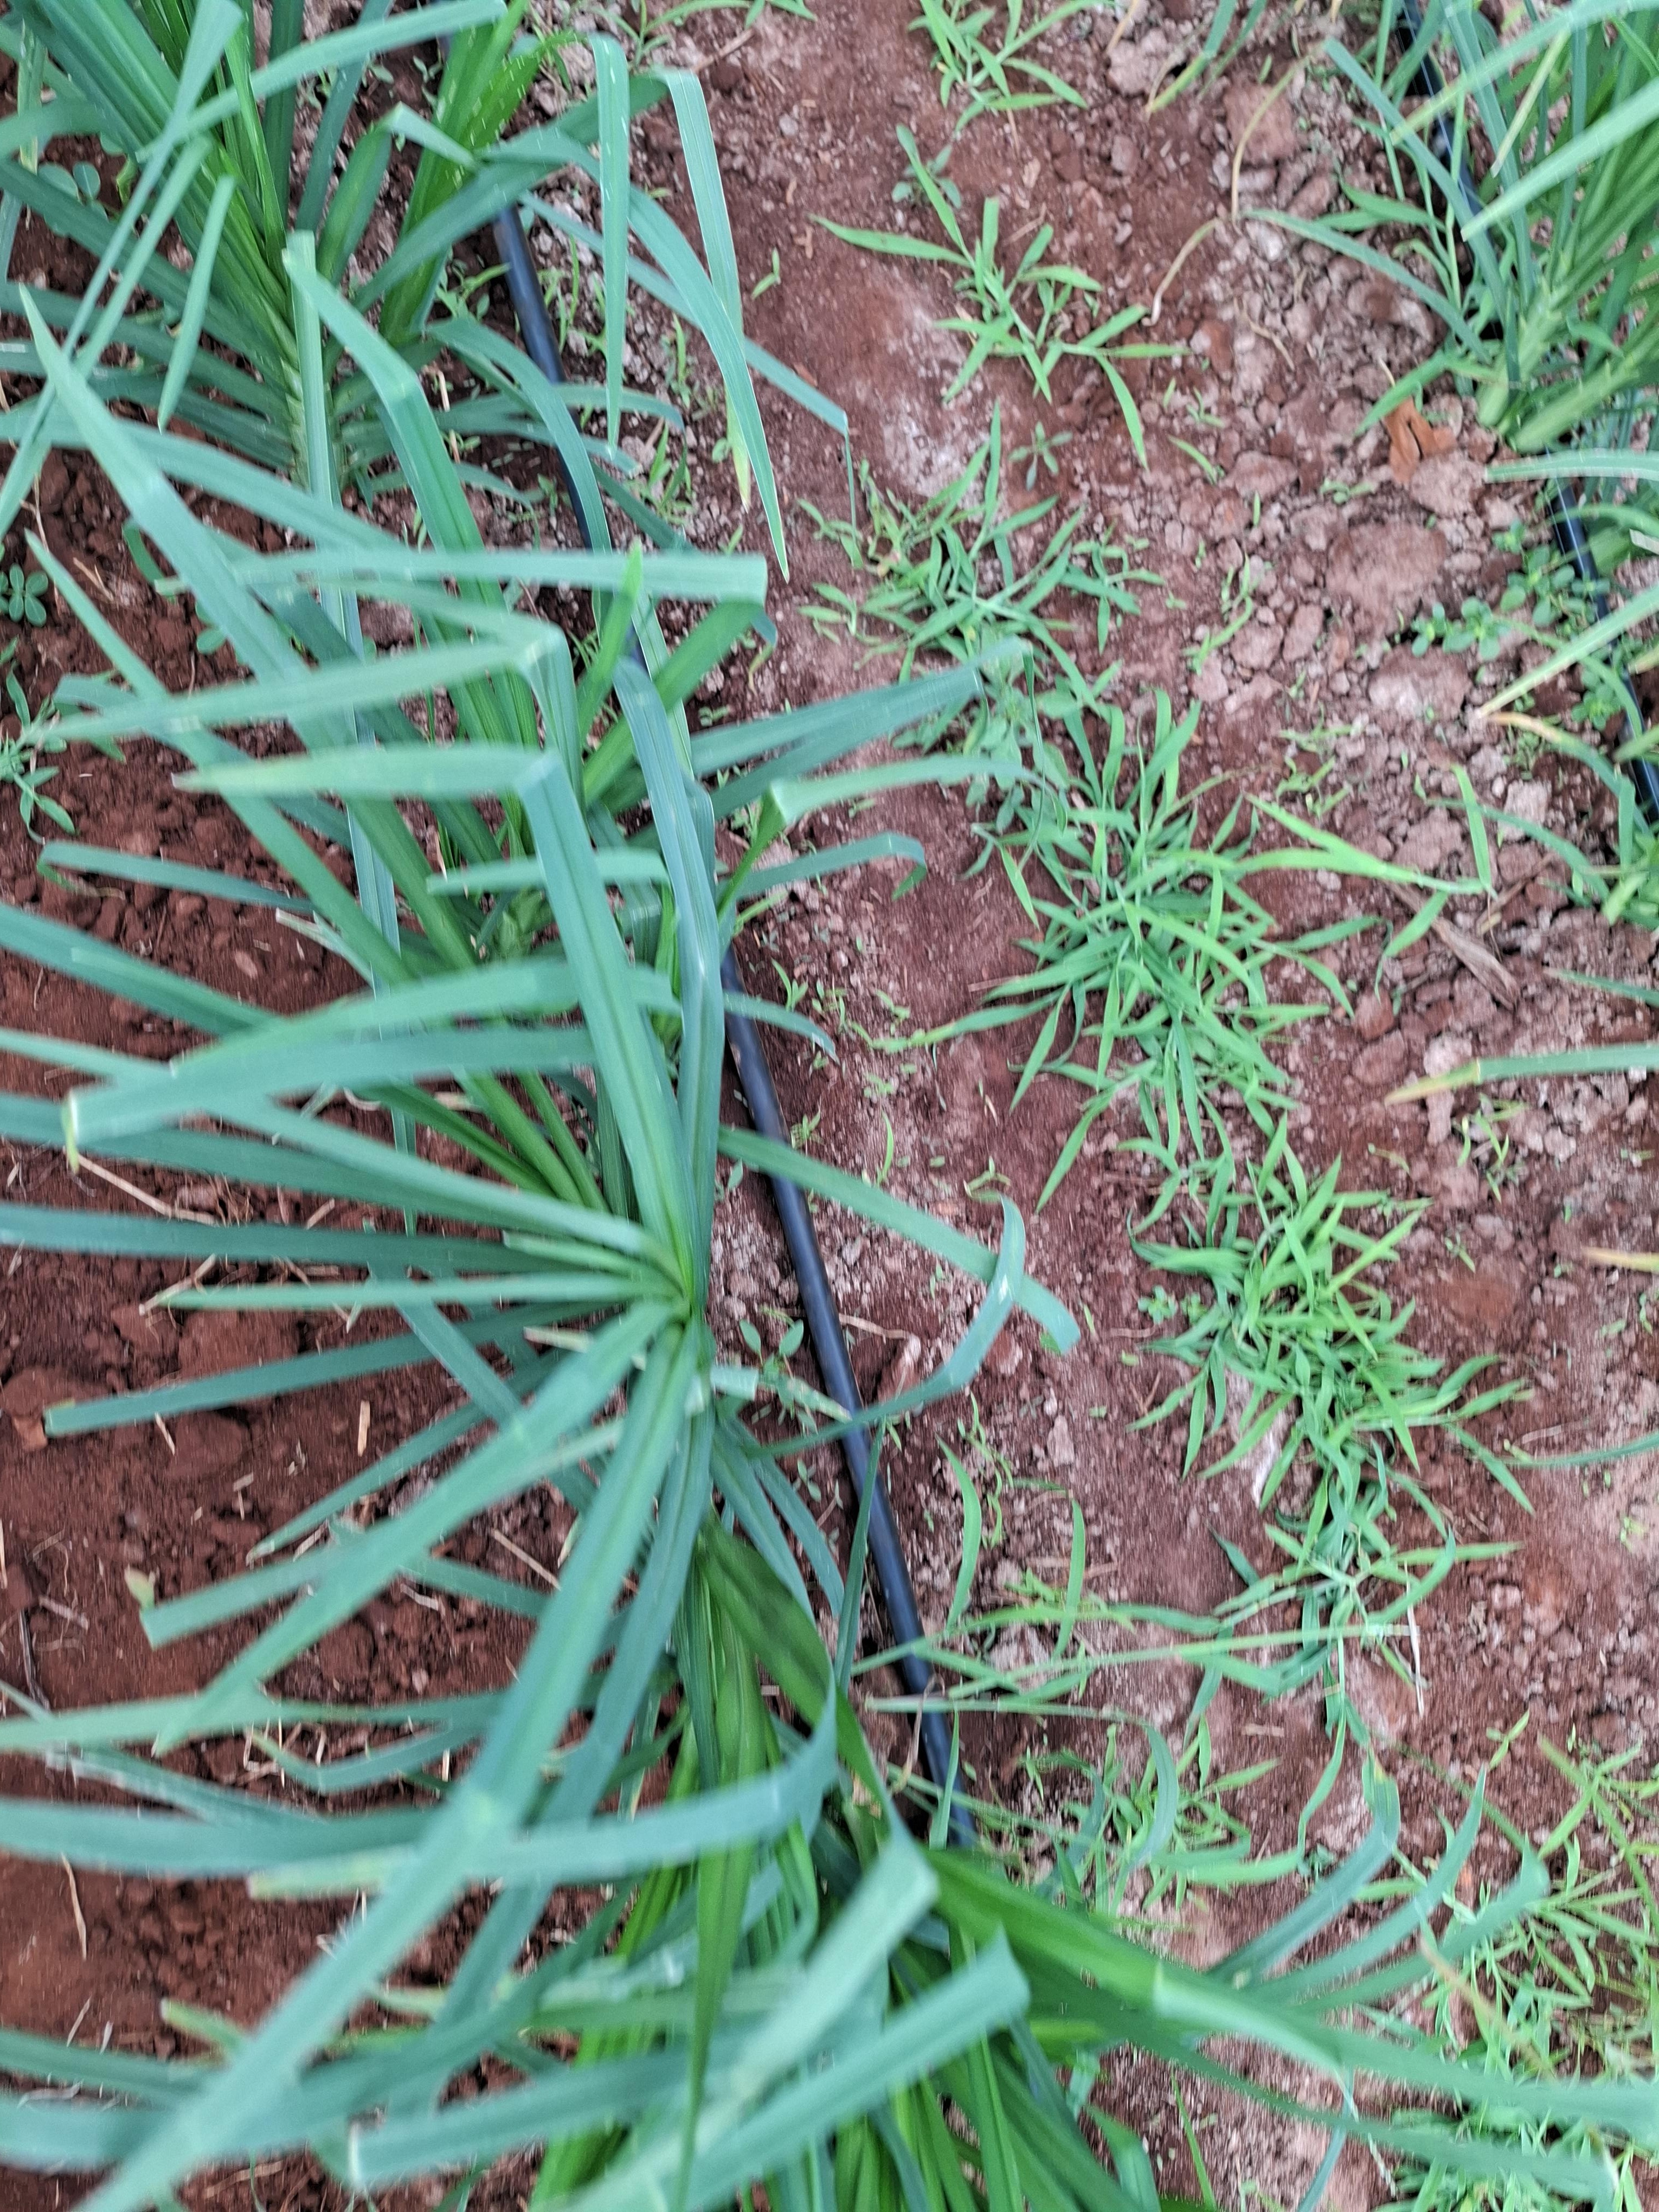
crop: finger millet
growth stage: vegetative
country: Kenya
